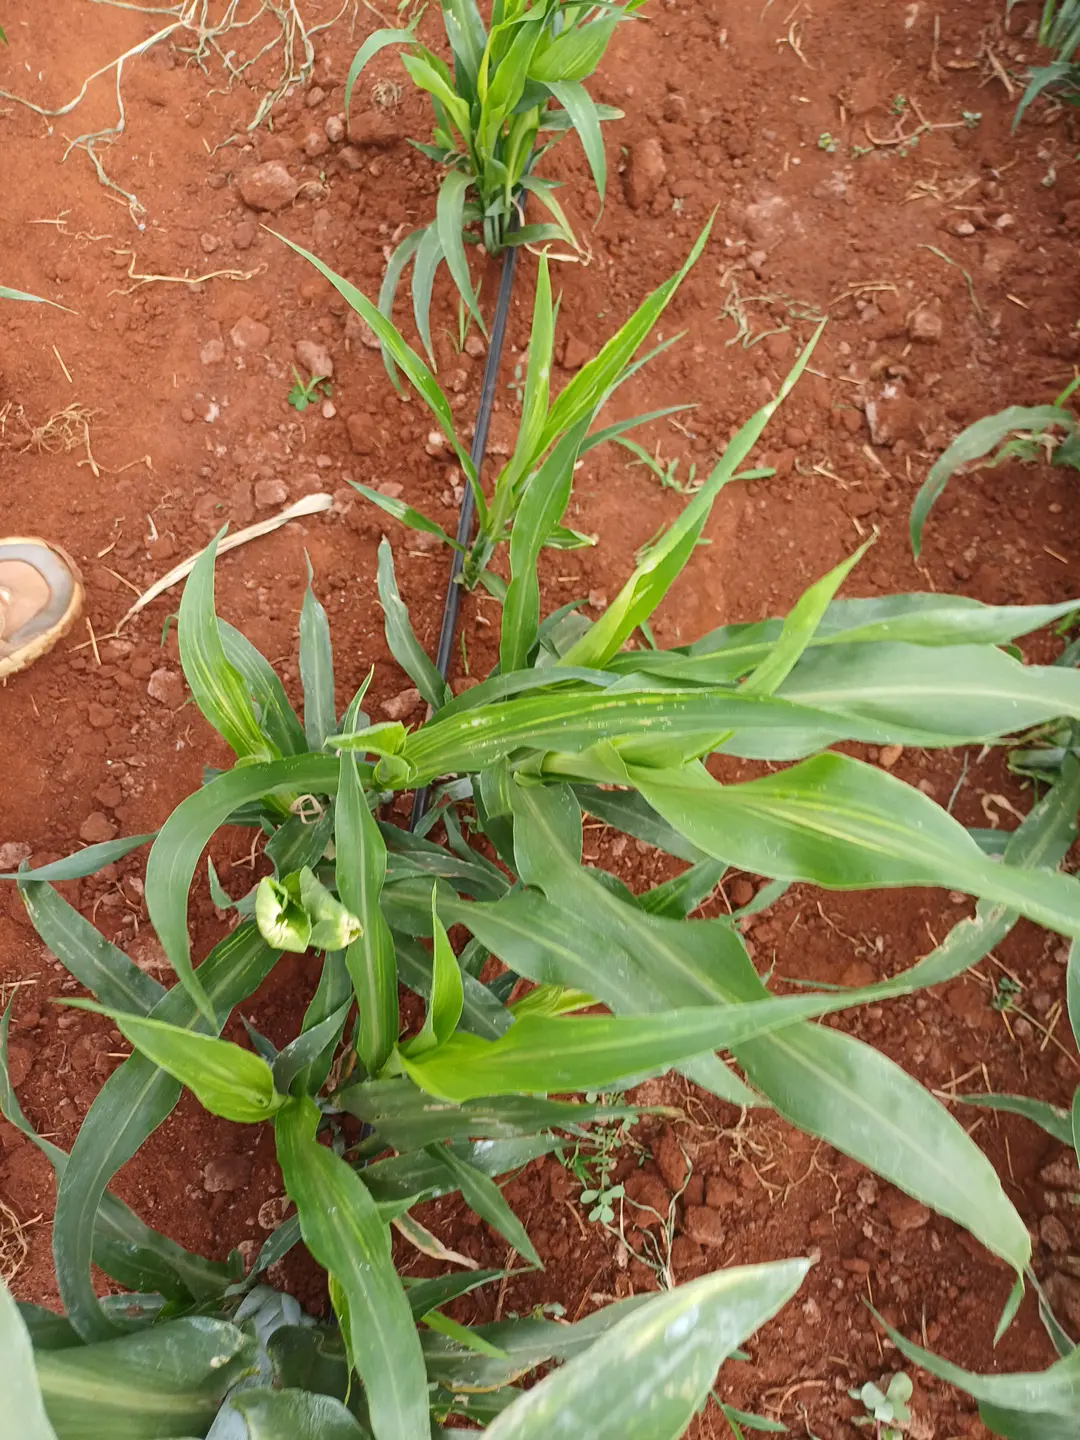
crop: sorghum
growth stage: heading tuber
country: Kenya
